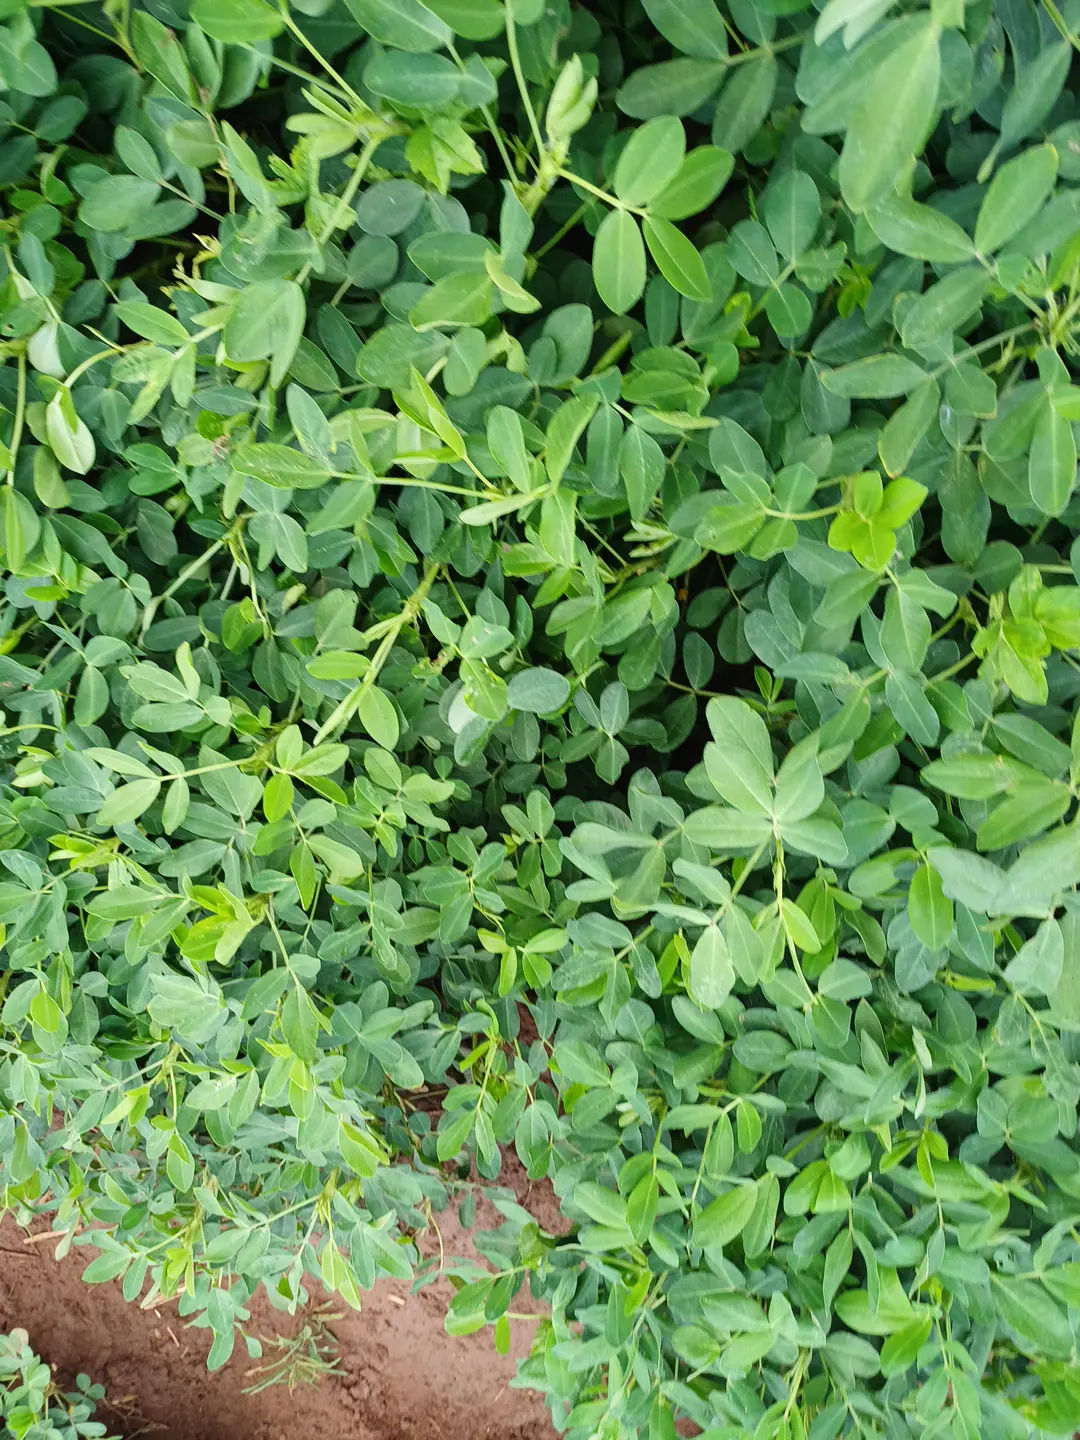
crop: groundnut
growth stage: flowering
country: Kenya
